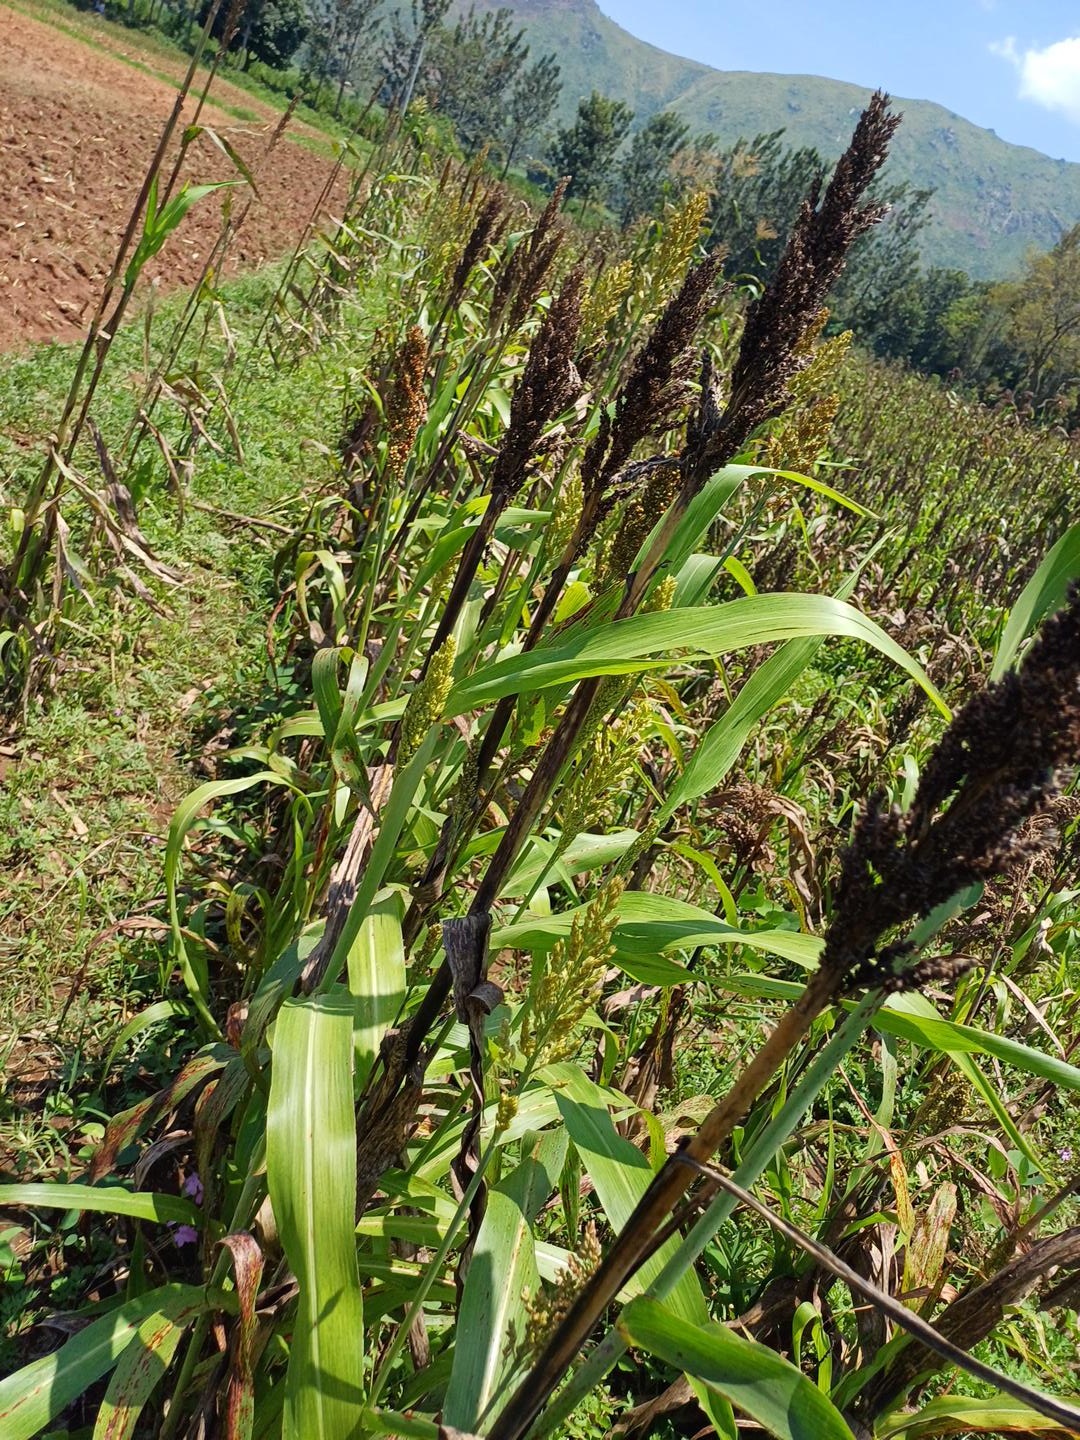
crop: sorghum
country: Kenya
